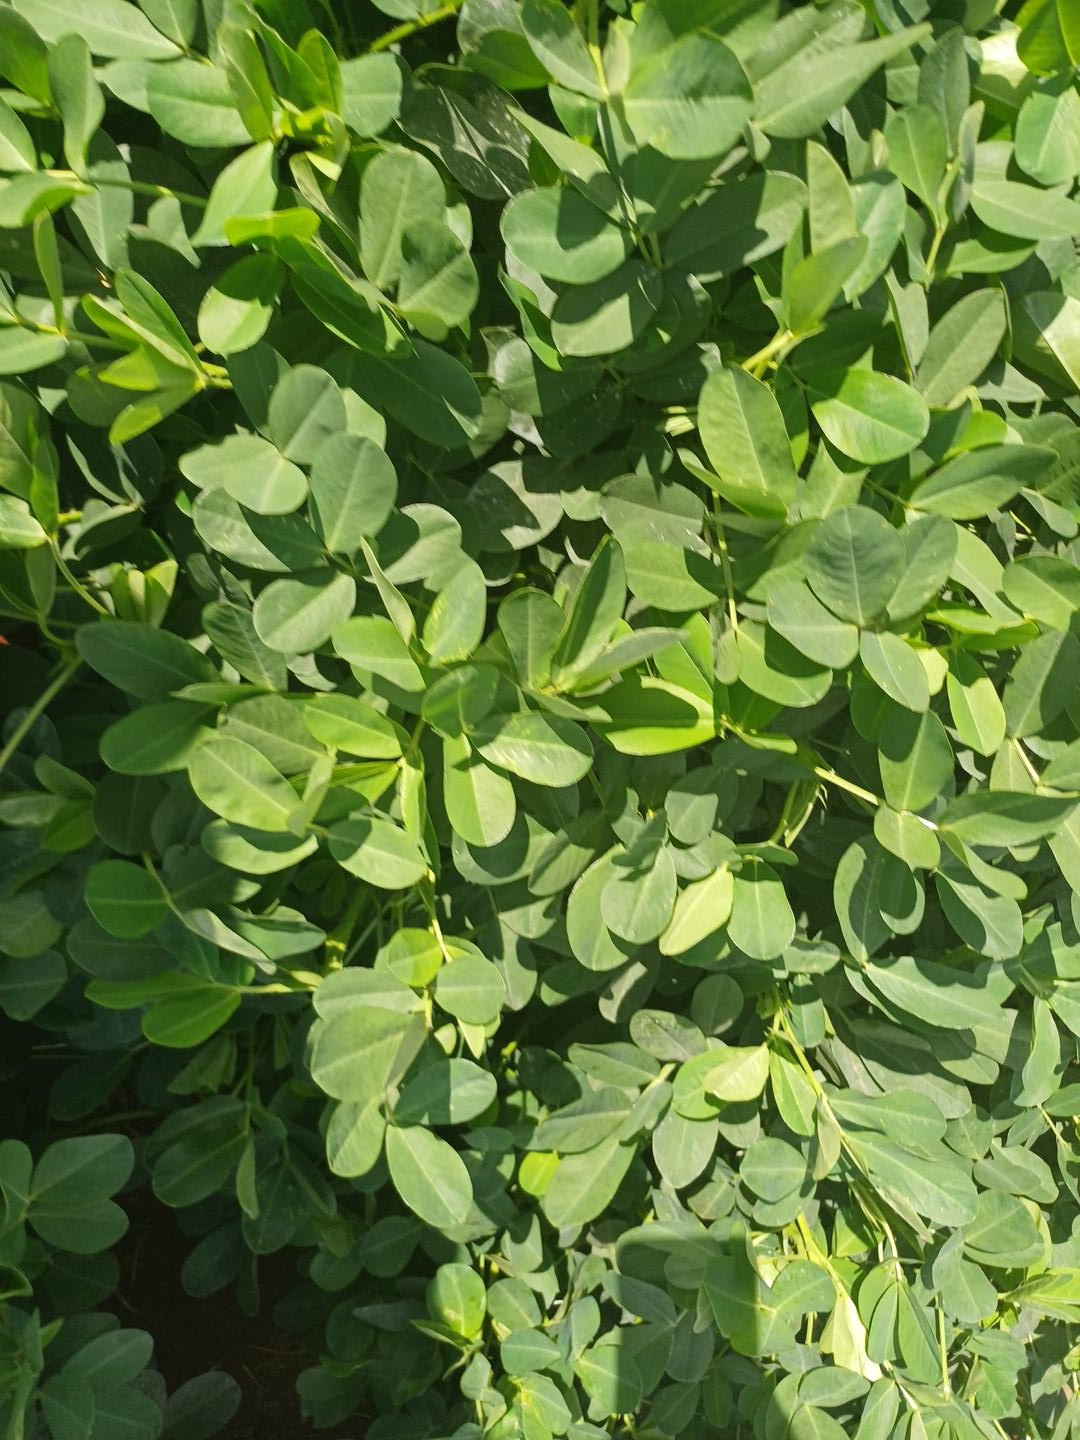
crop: groundnut
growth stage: pegging
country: Kenya
